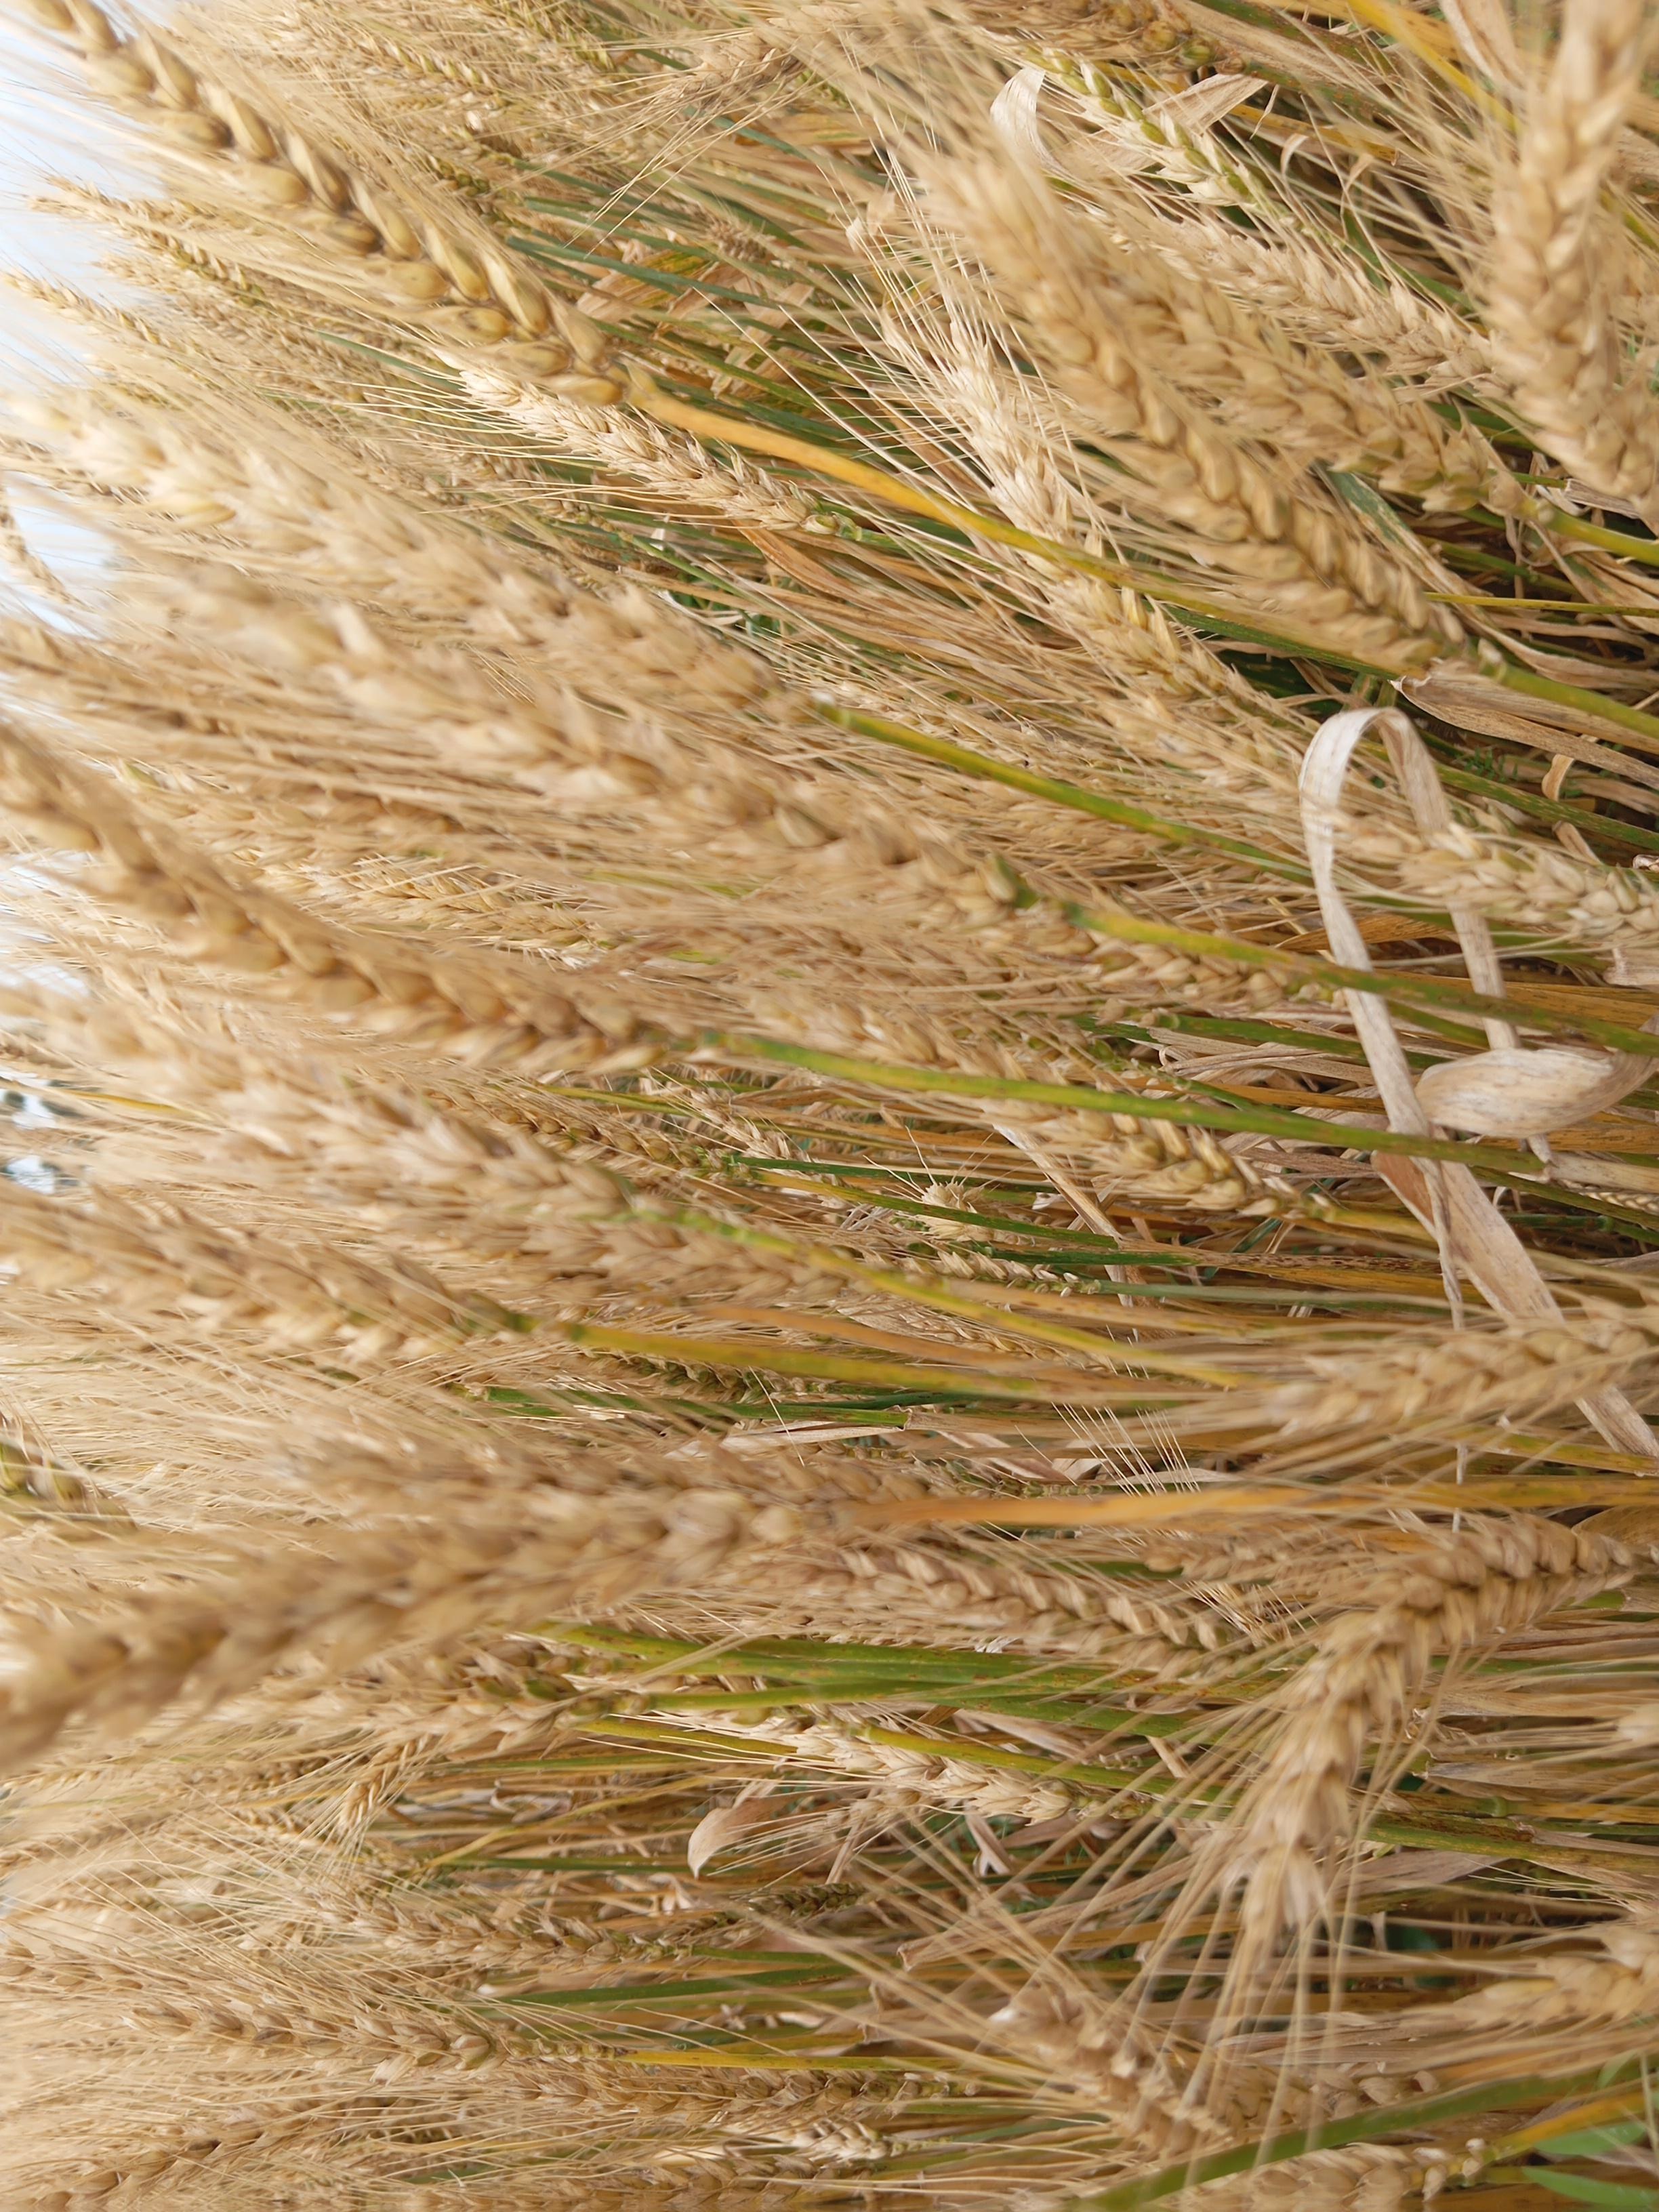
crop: wheat
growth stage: maturity
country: Kenya
